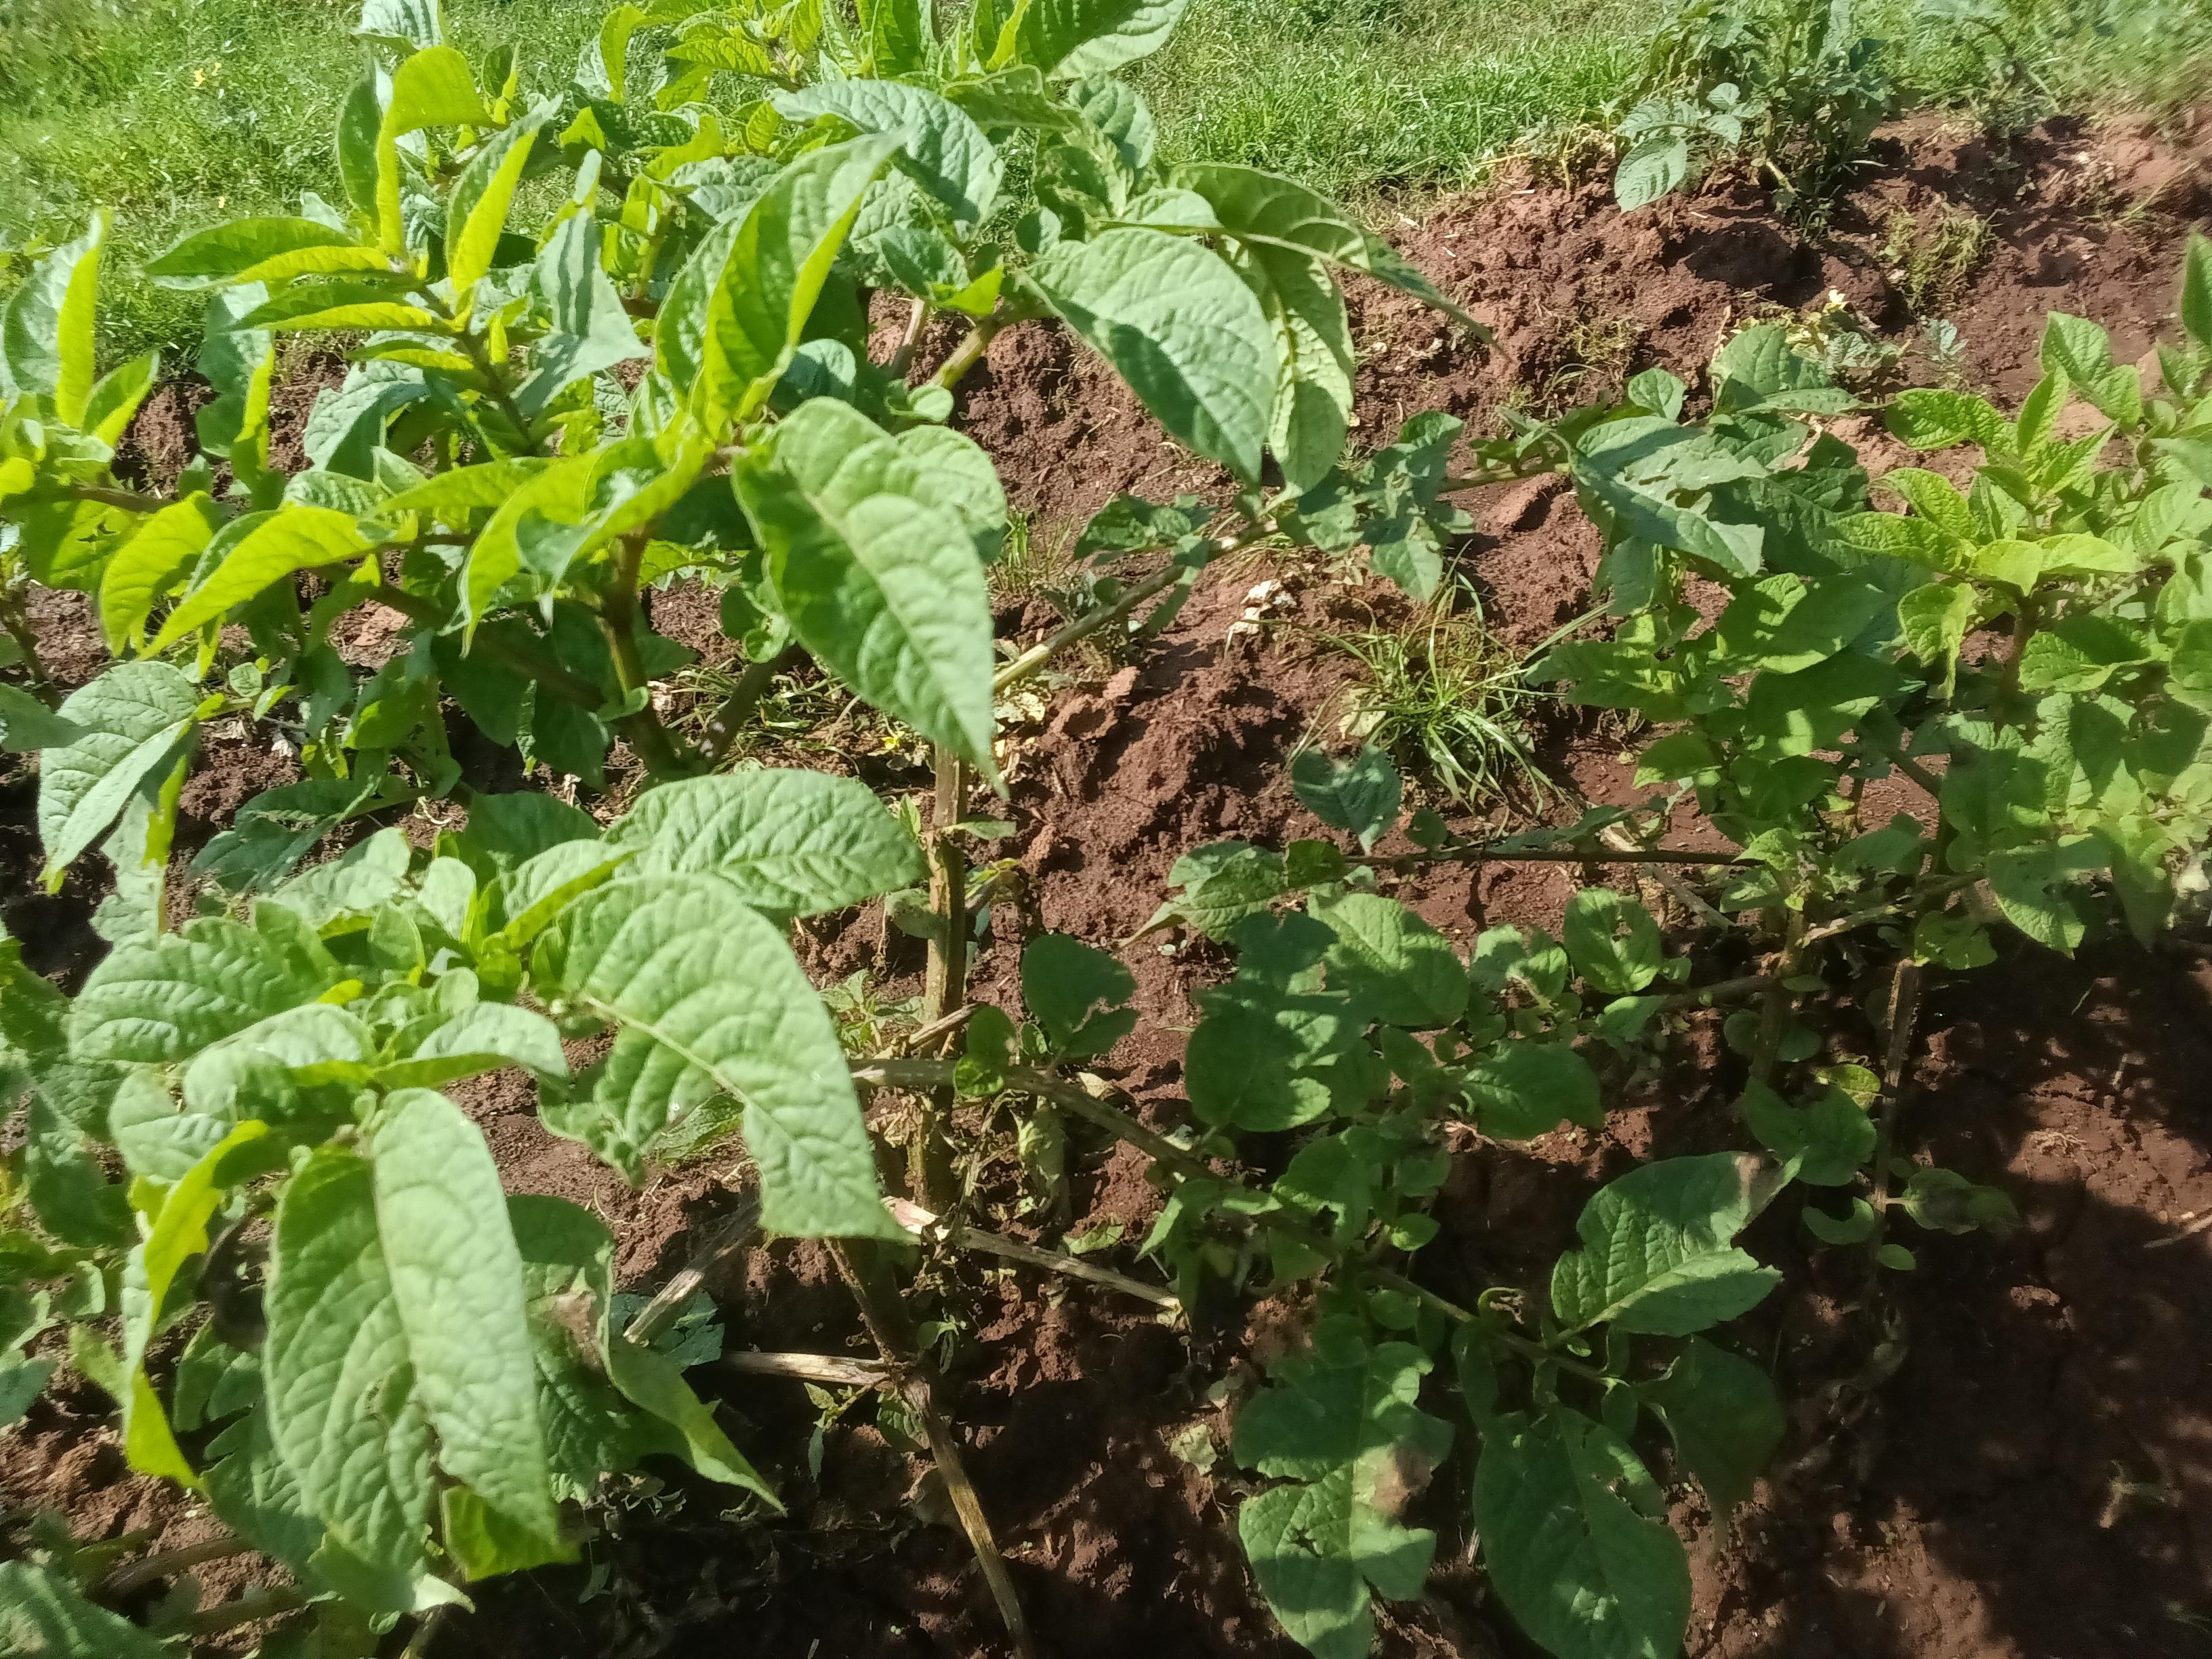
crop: potato
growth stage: vegetative
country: Kenya
